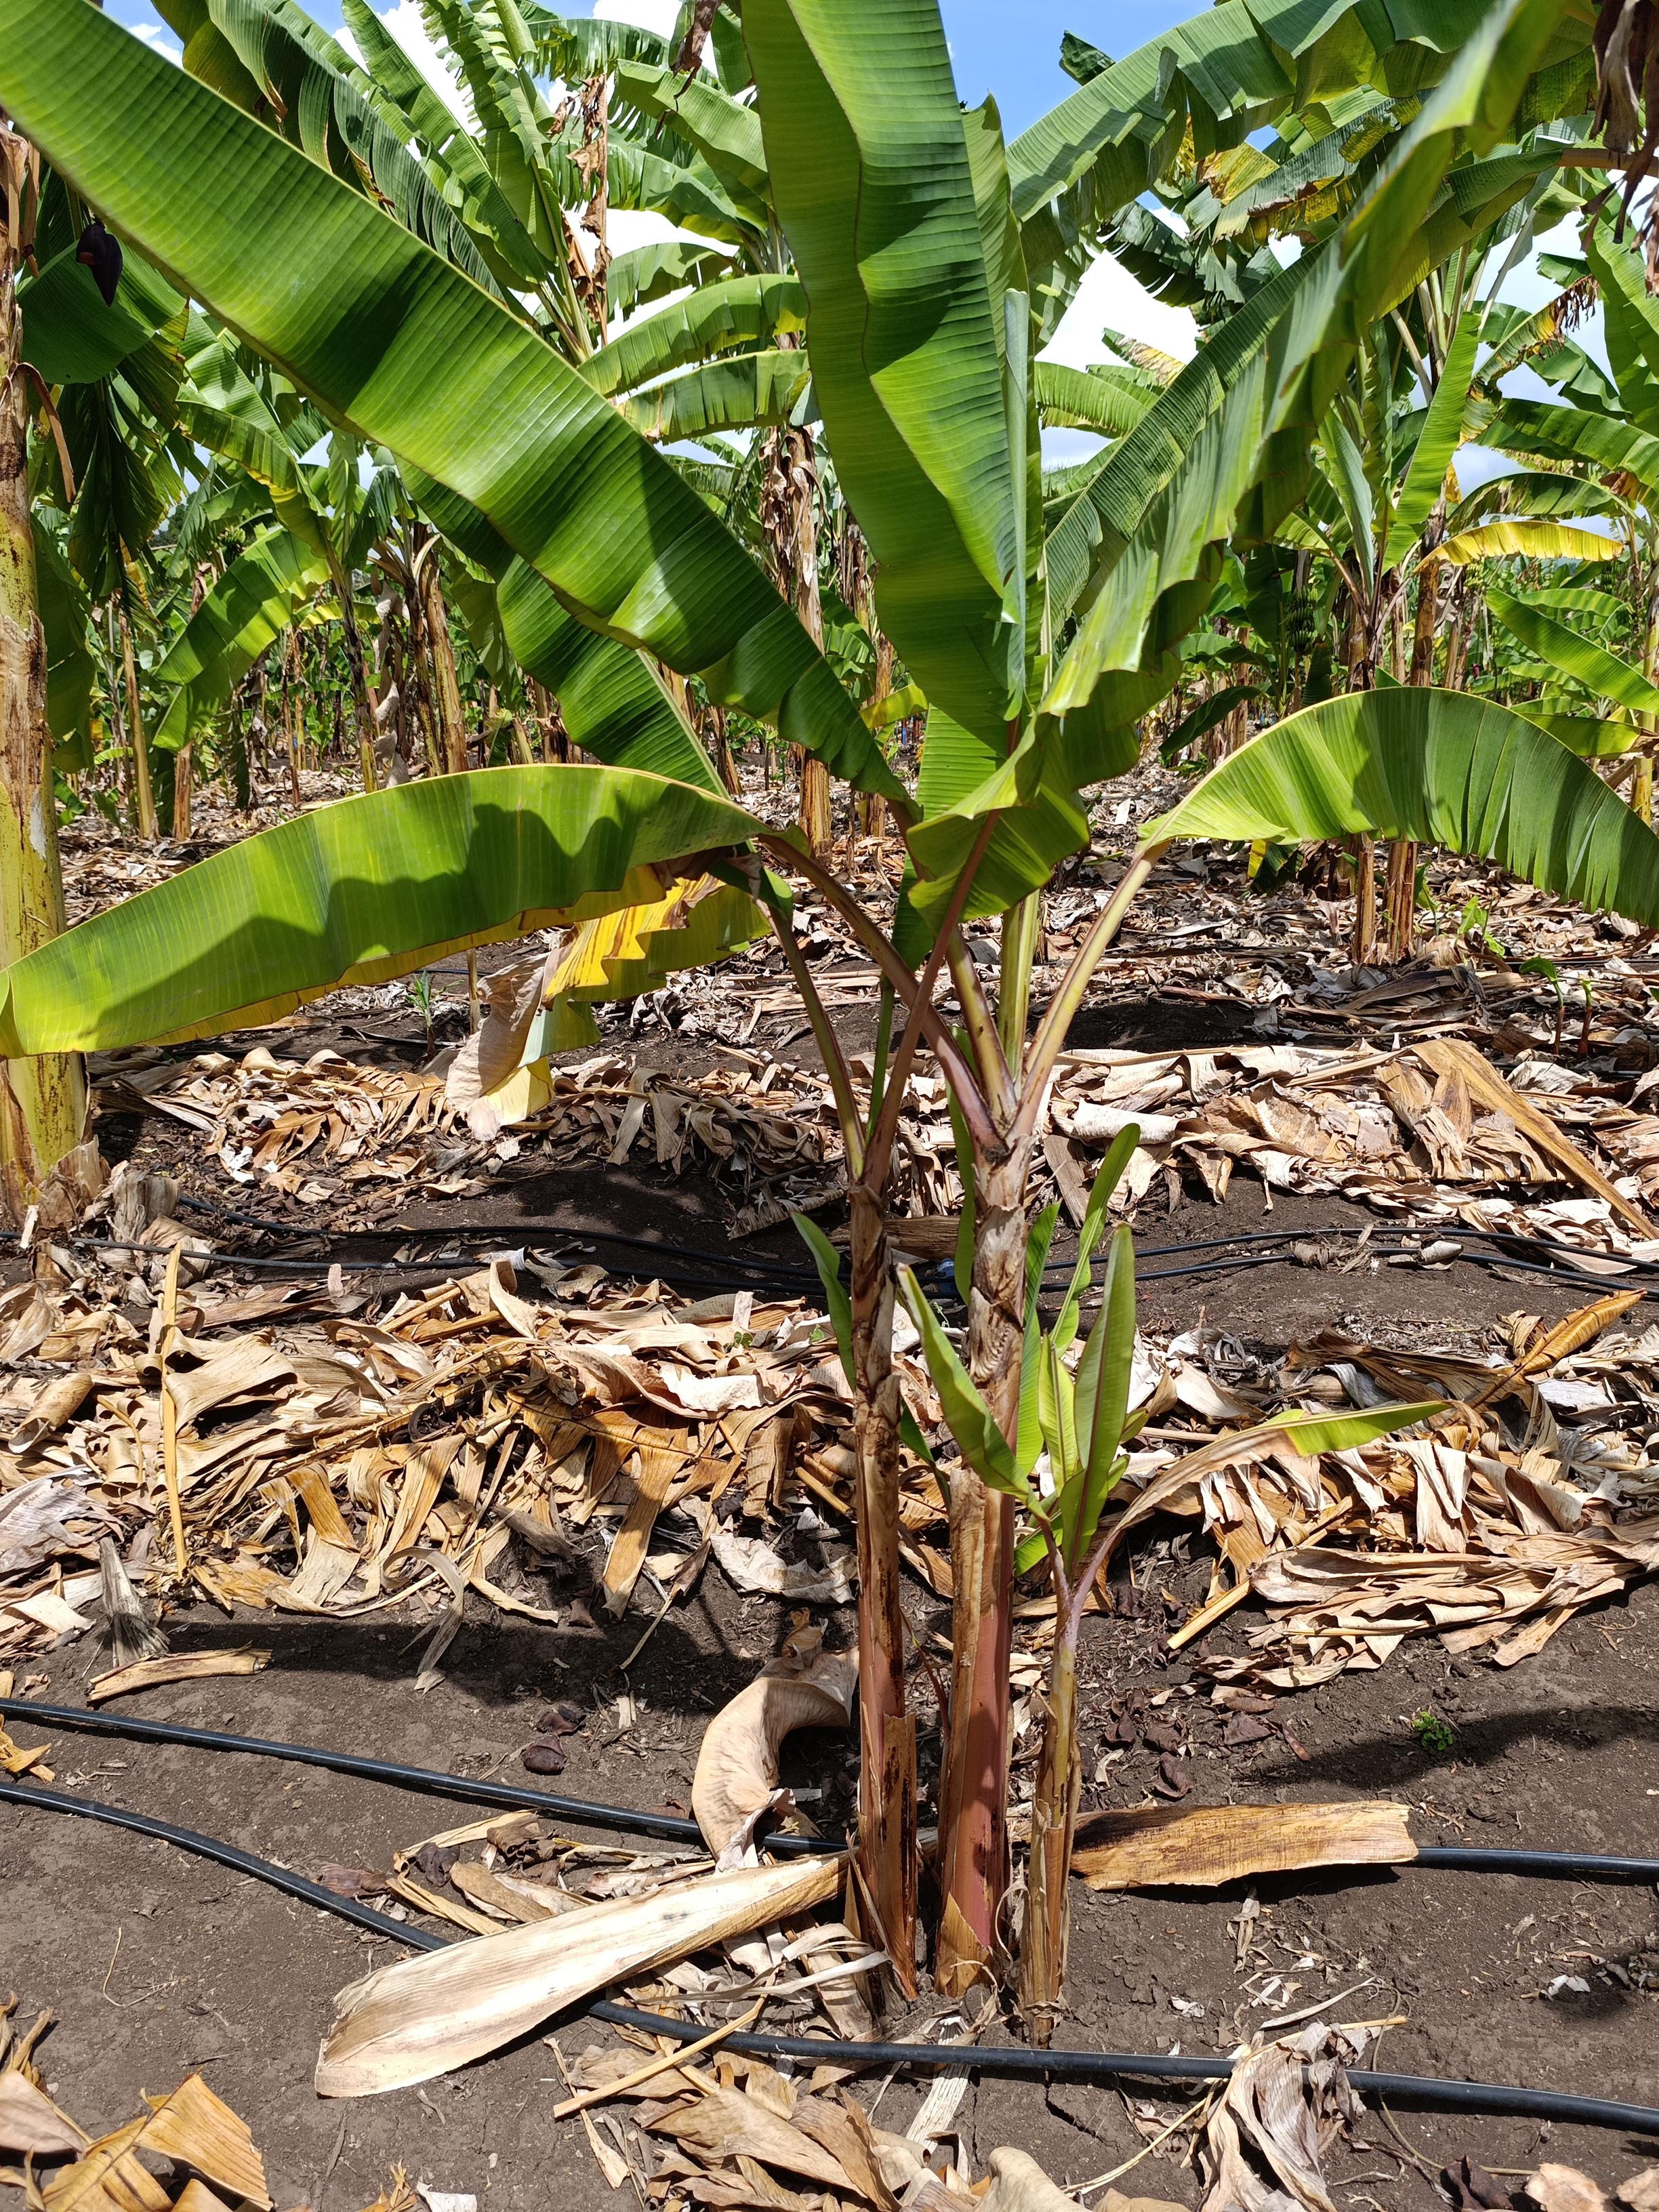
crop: banana
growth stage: vegetative
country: Tanzania
